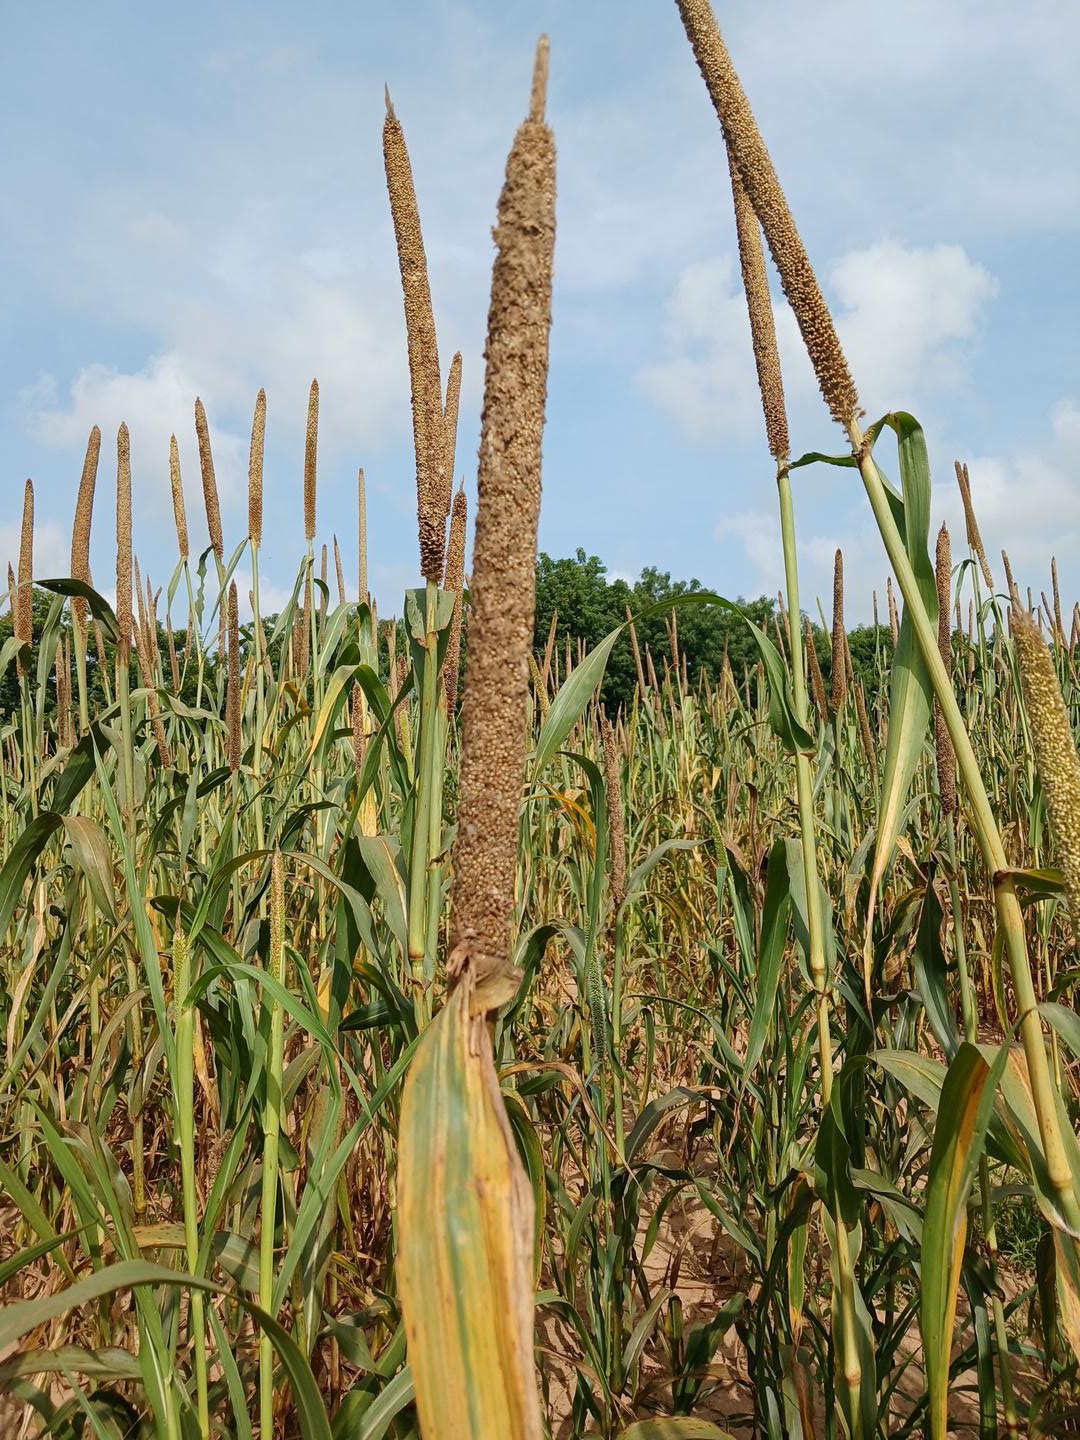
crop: pearl millet
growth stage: maturity
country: Senegal
